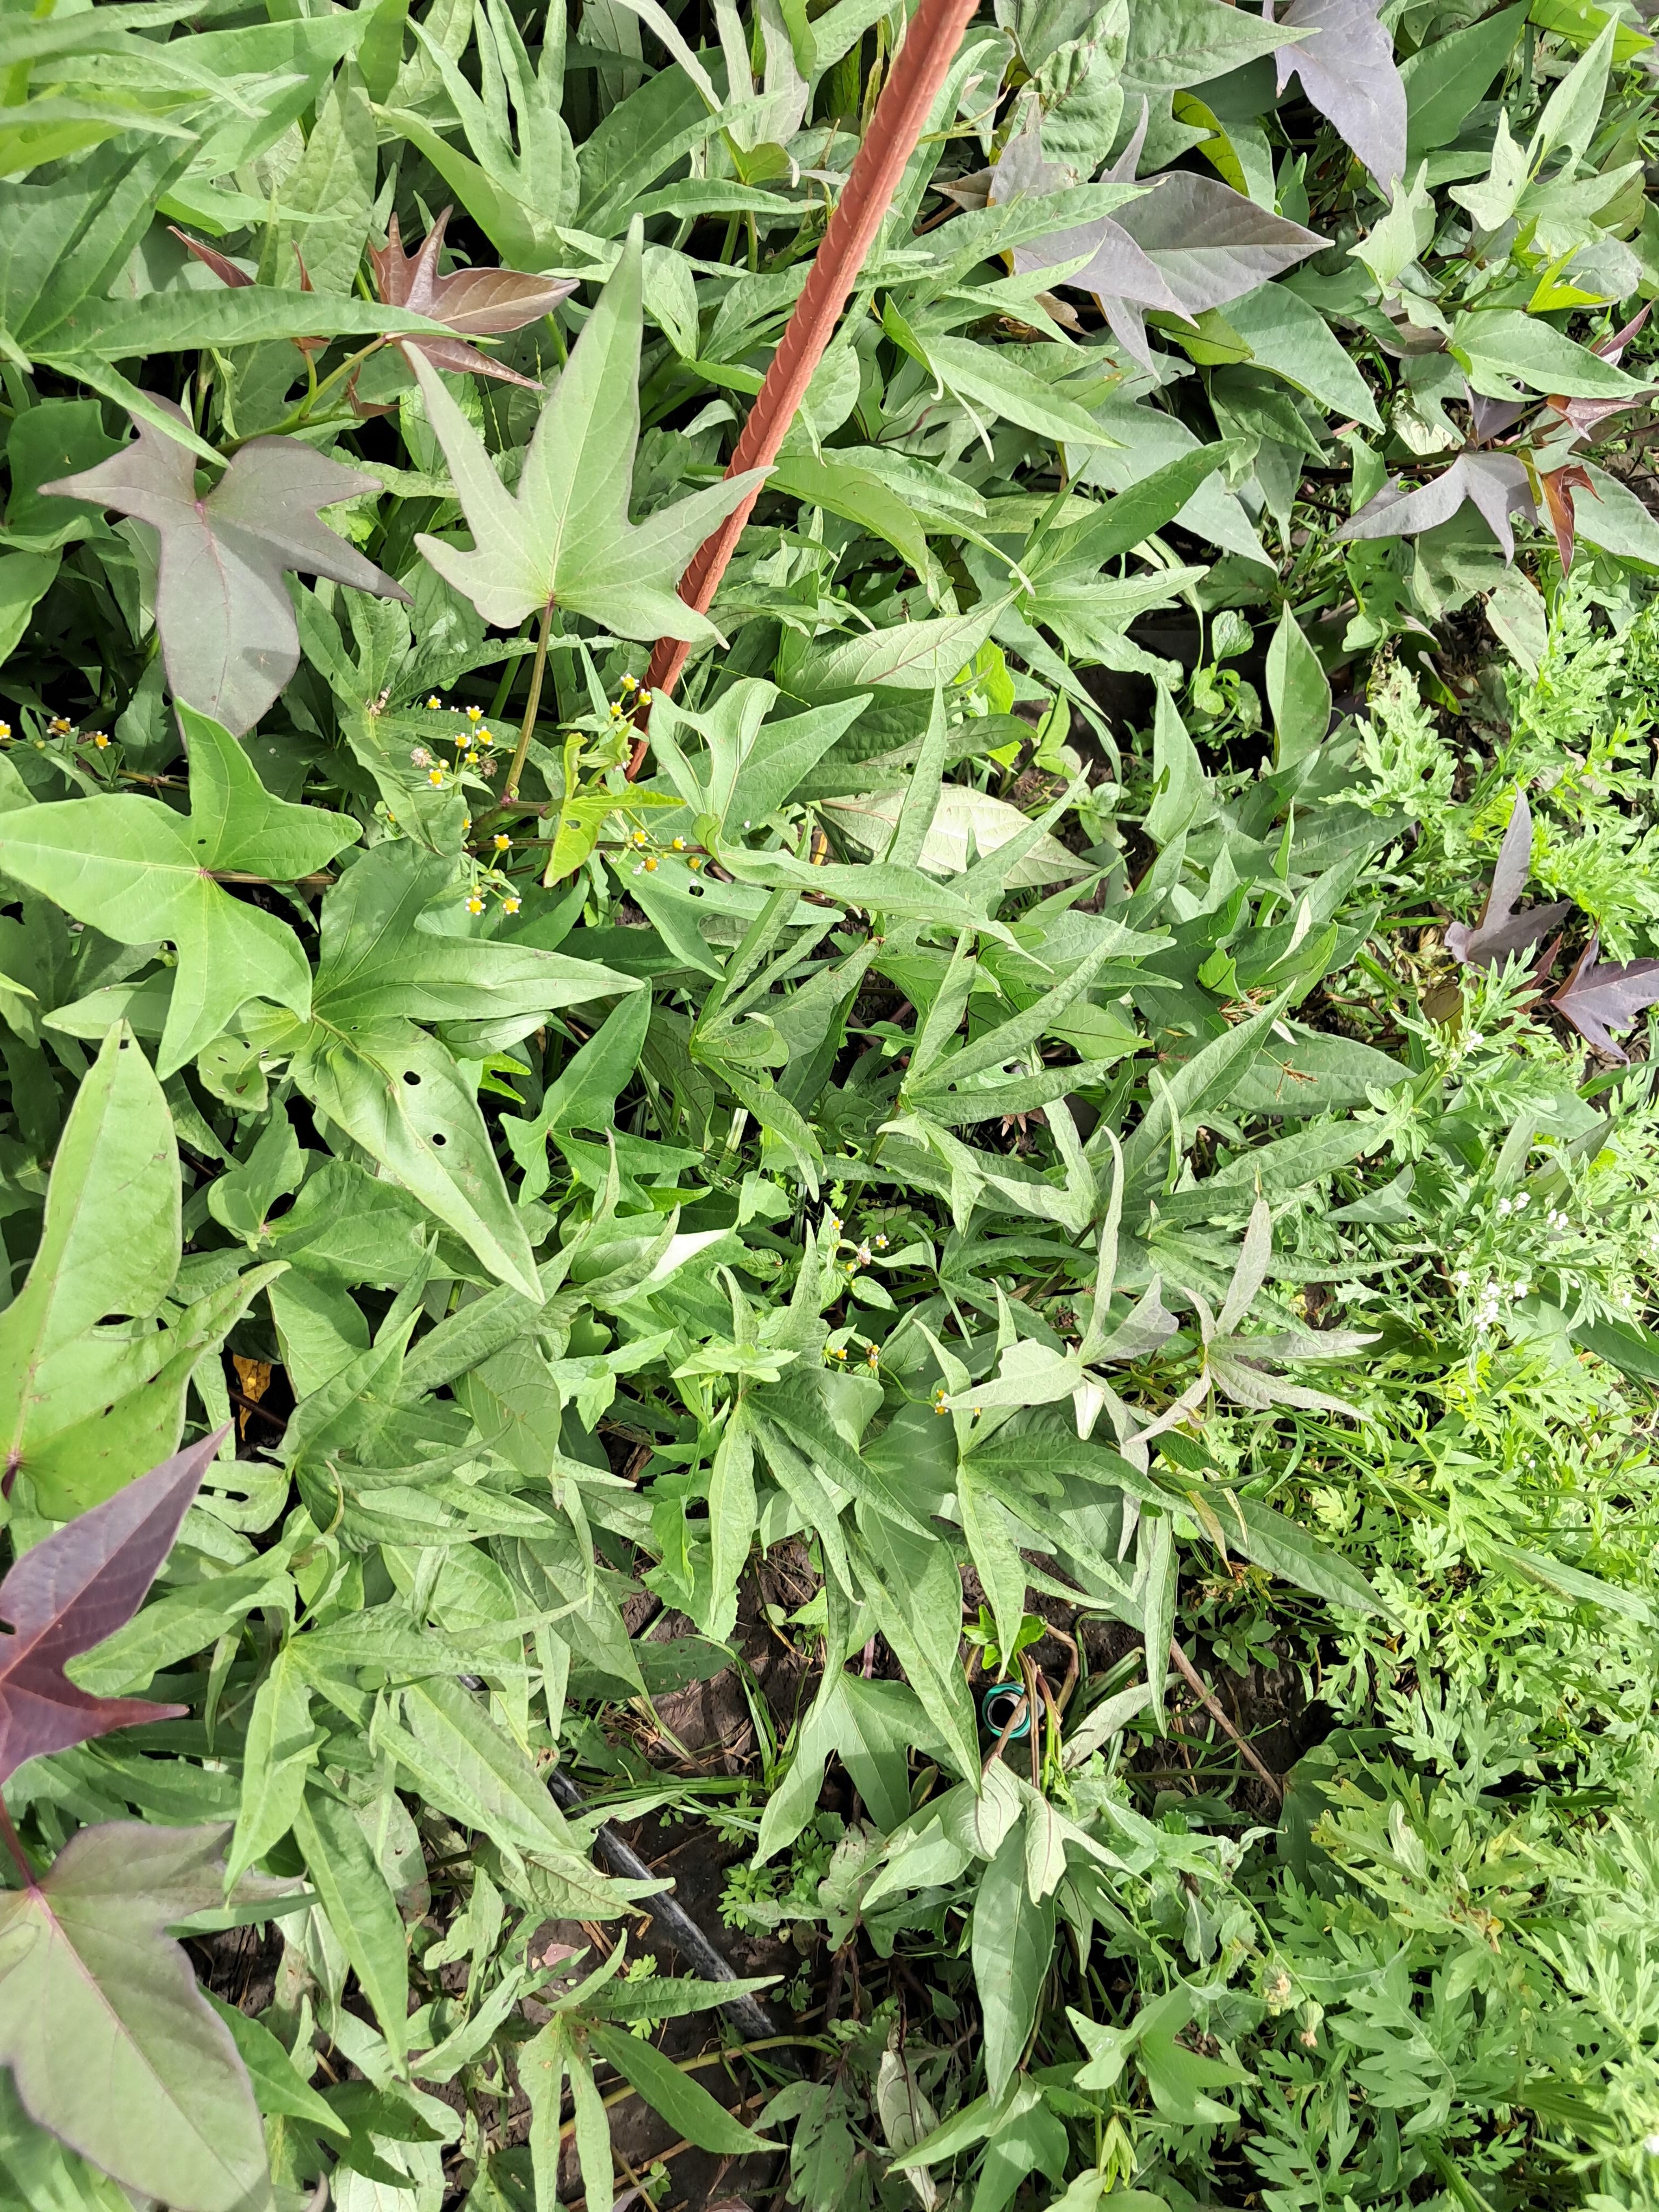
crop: sweet potato
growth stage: vegetative
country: Tanzania
